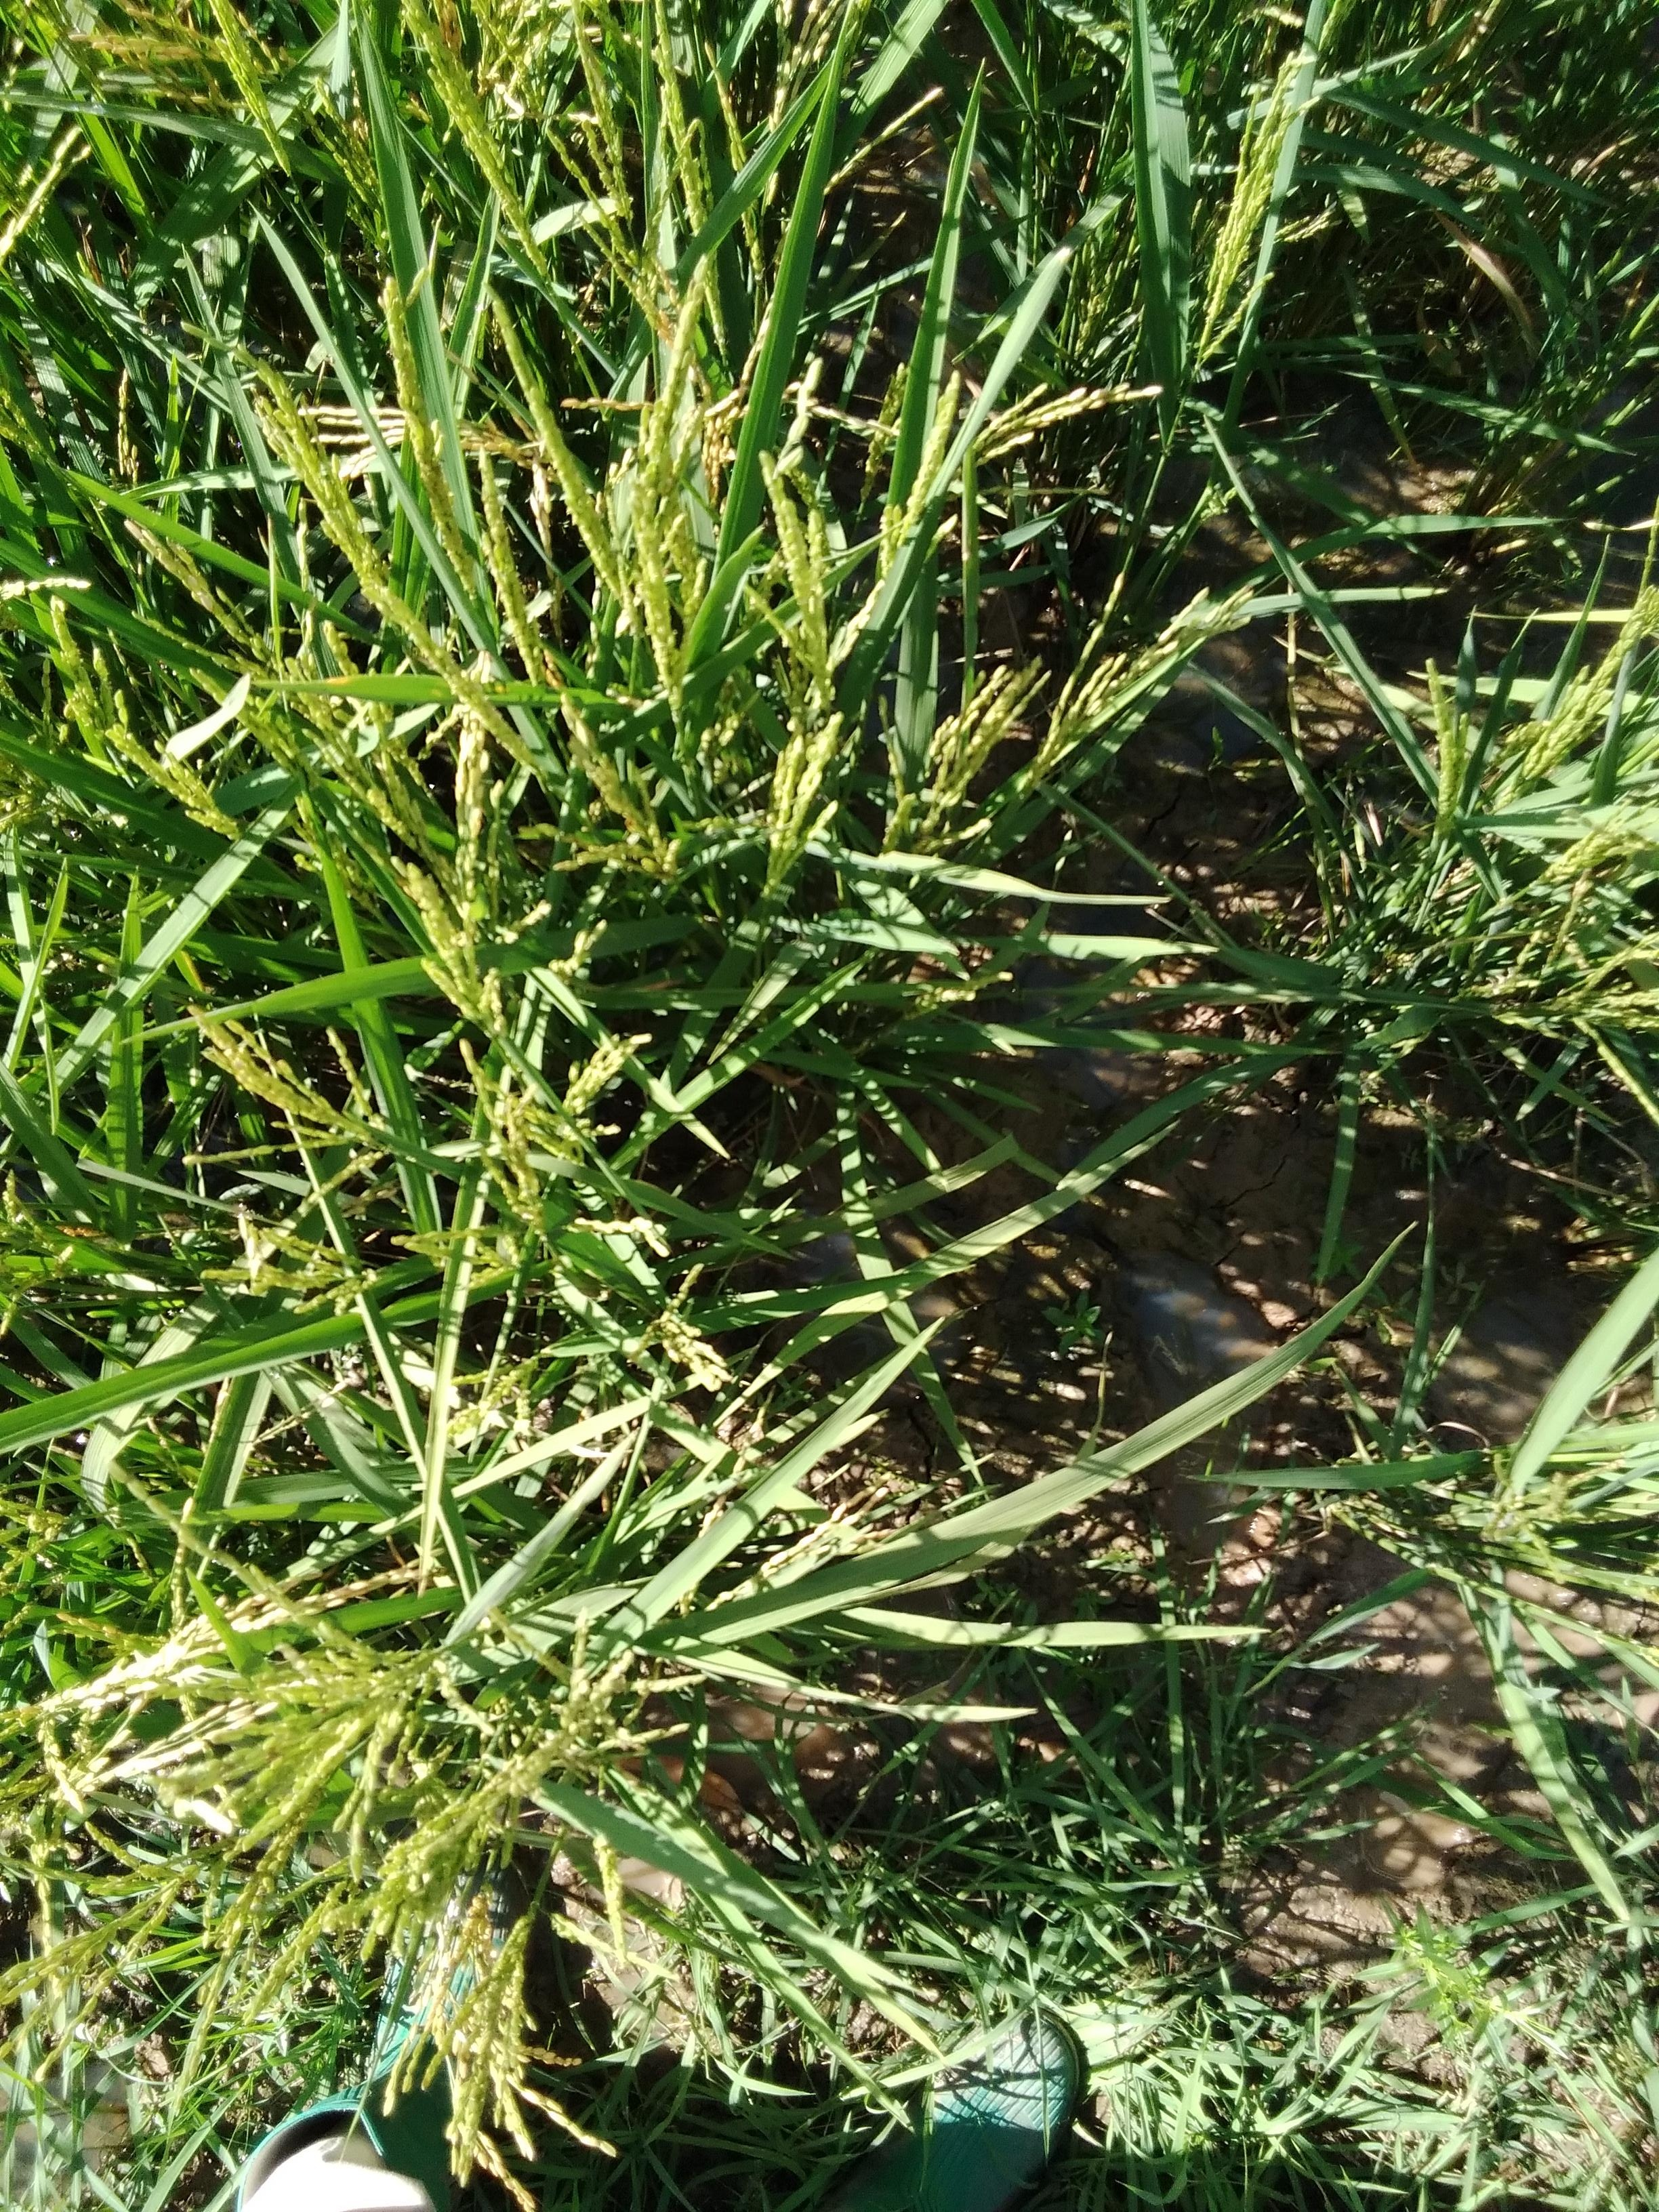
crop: rice
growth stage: ripe watery
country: Senegal
